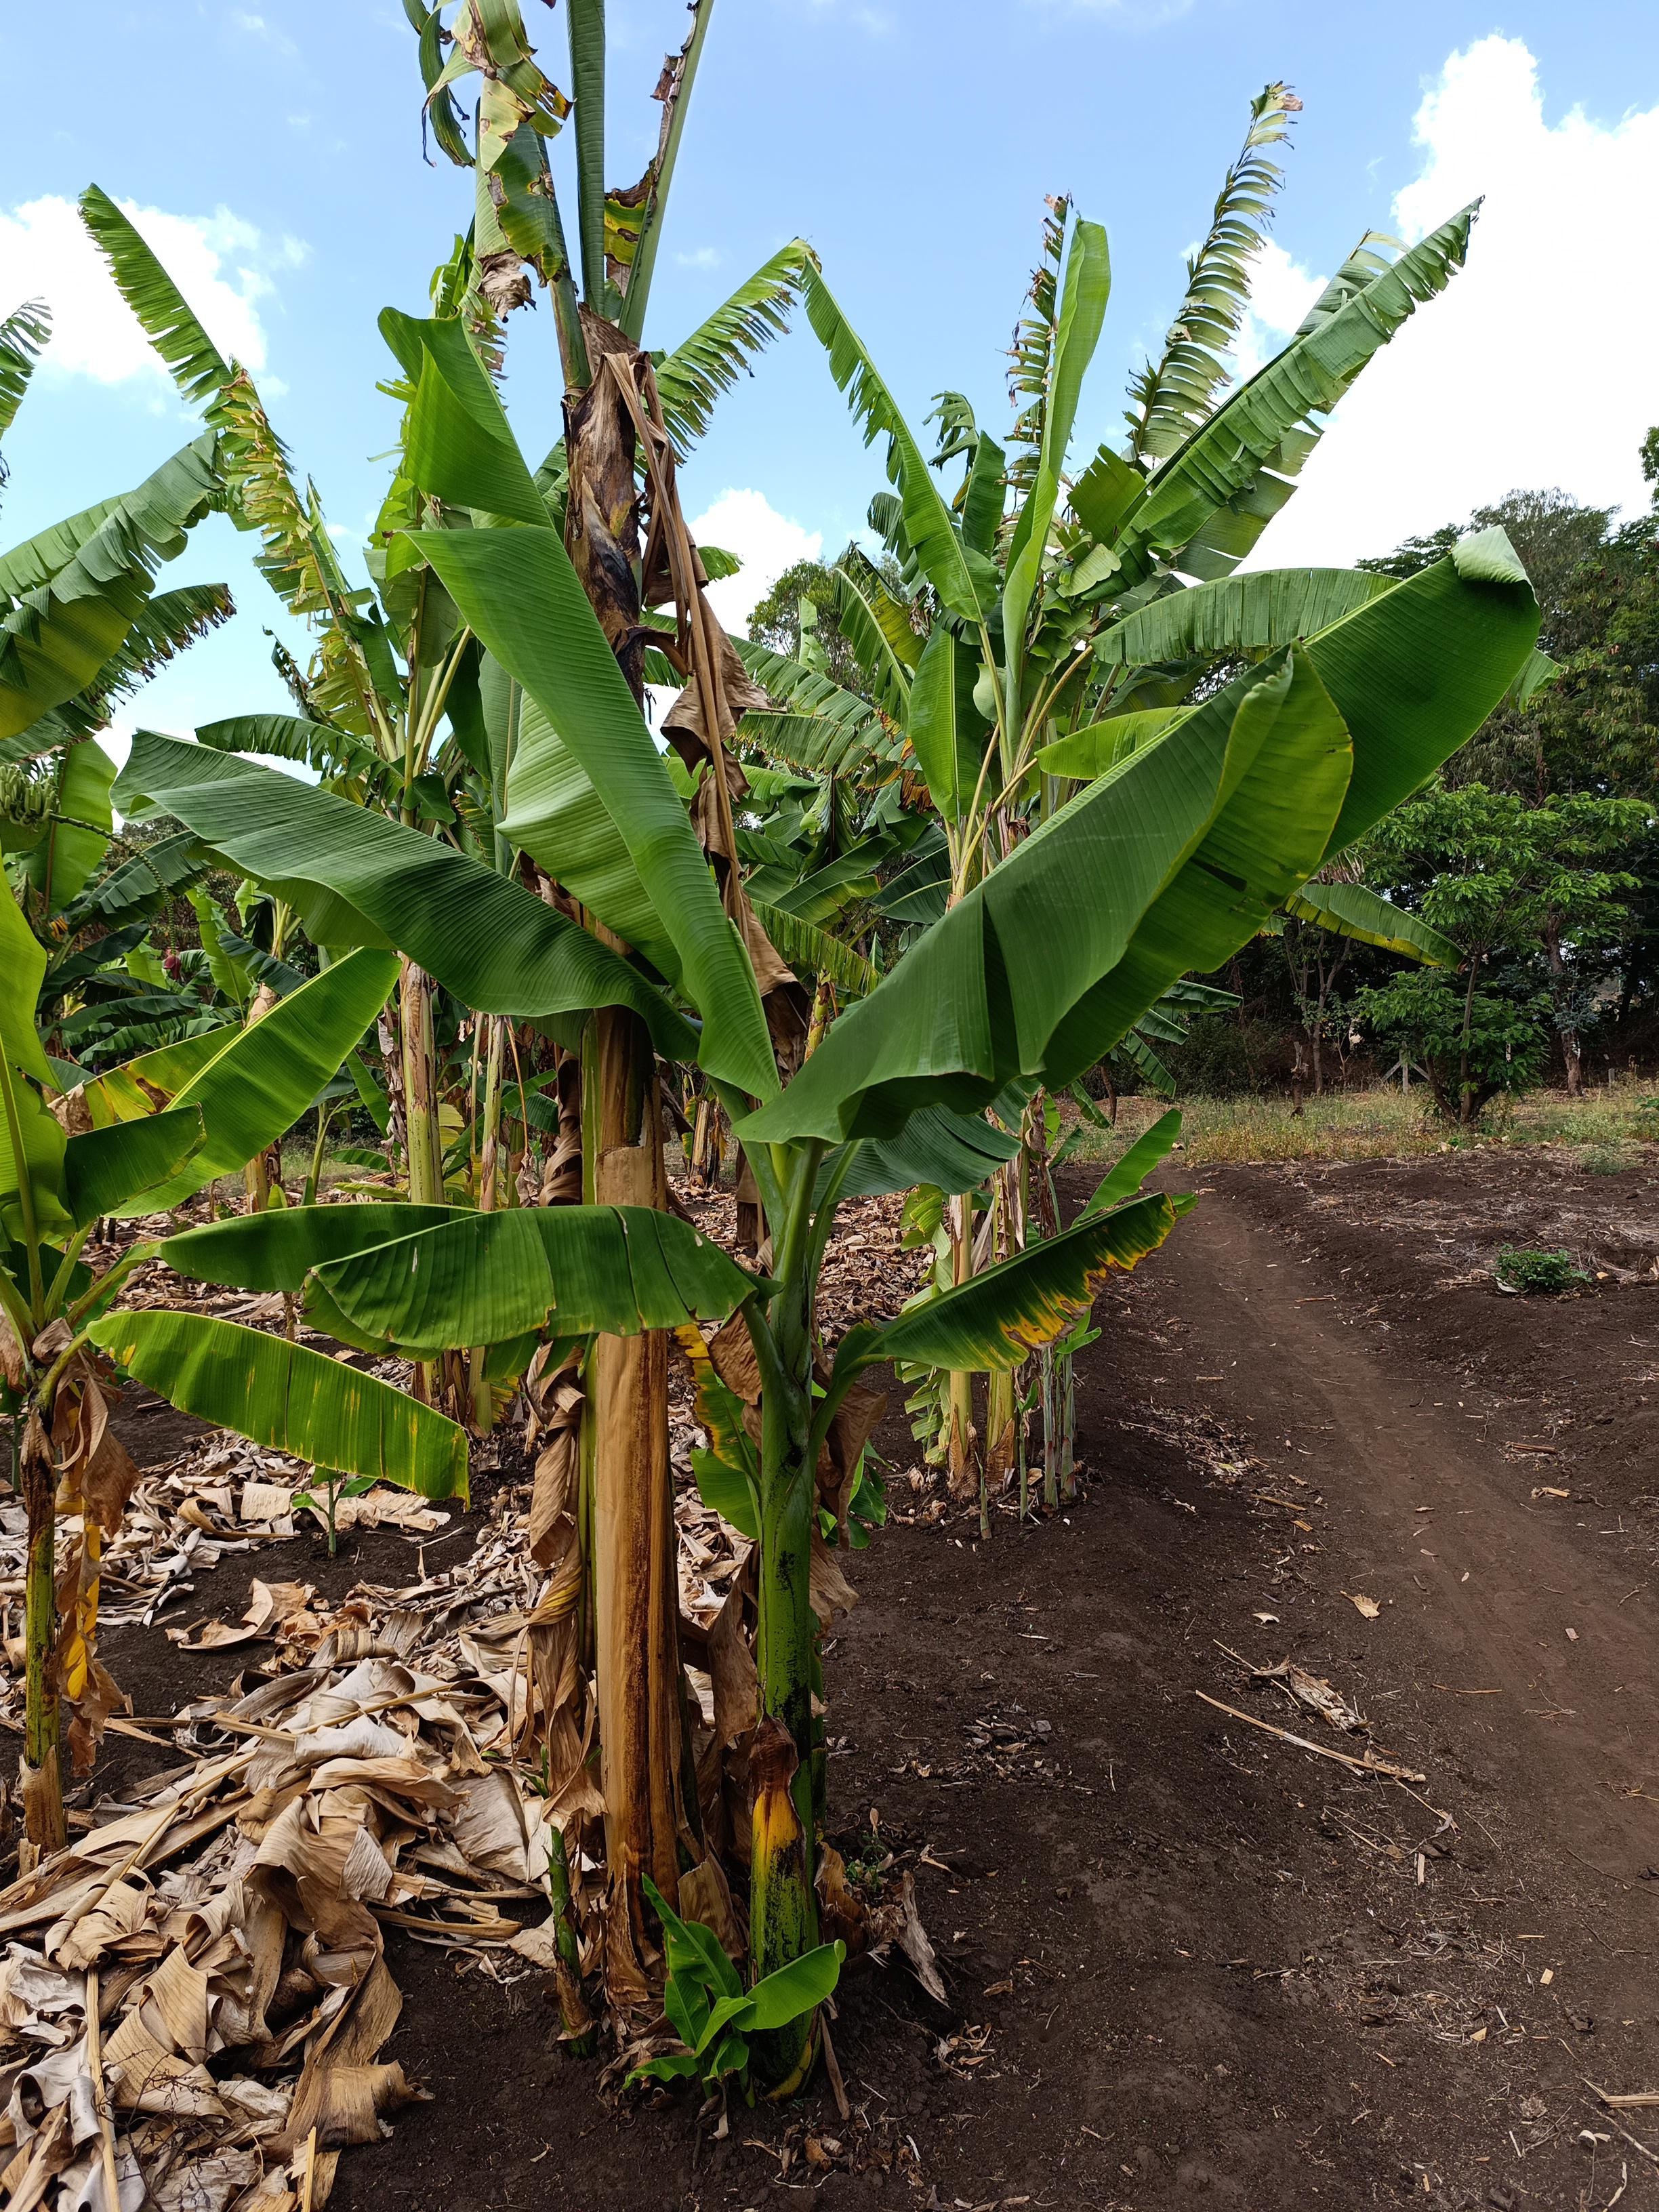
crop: banana
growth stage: vegetative
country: Tanzania
